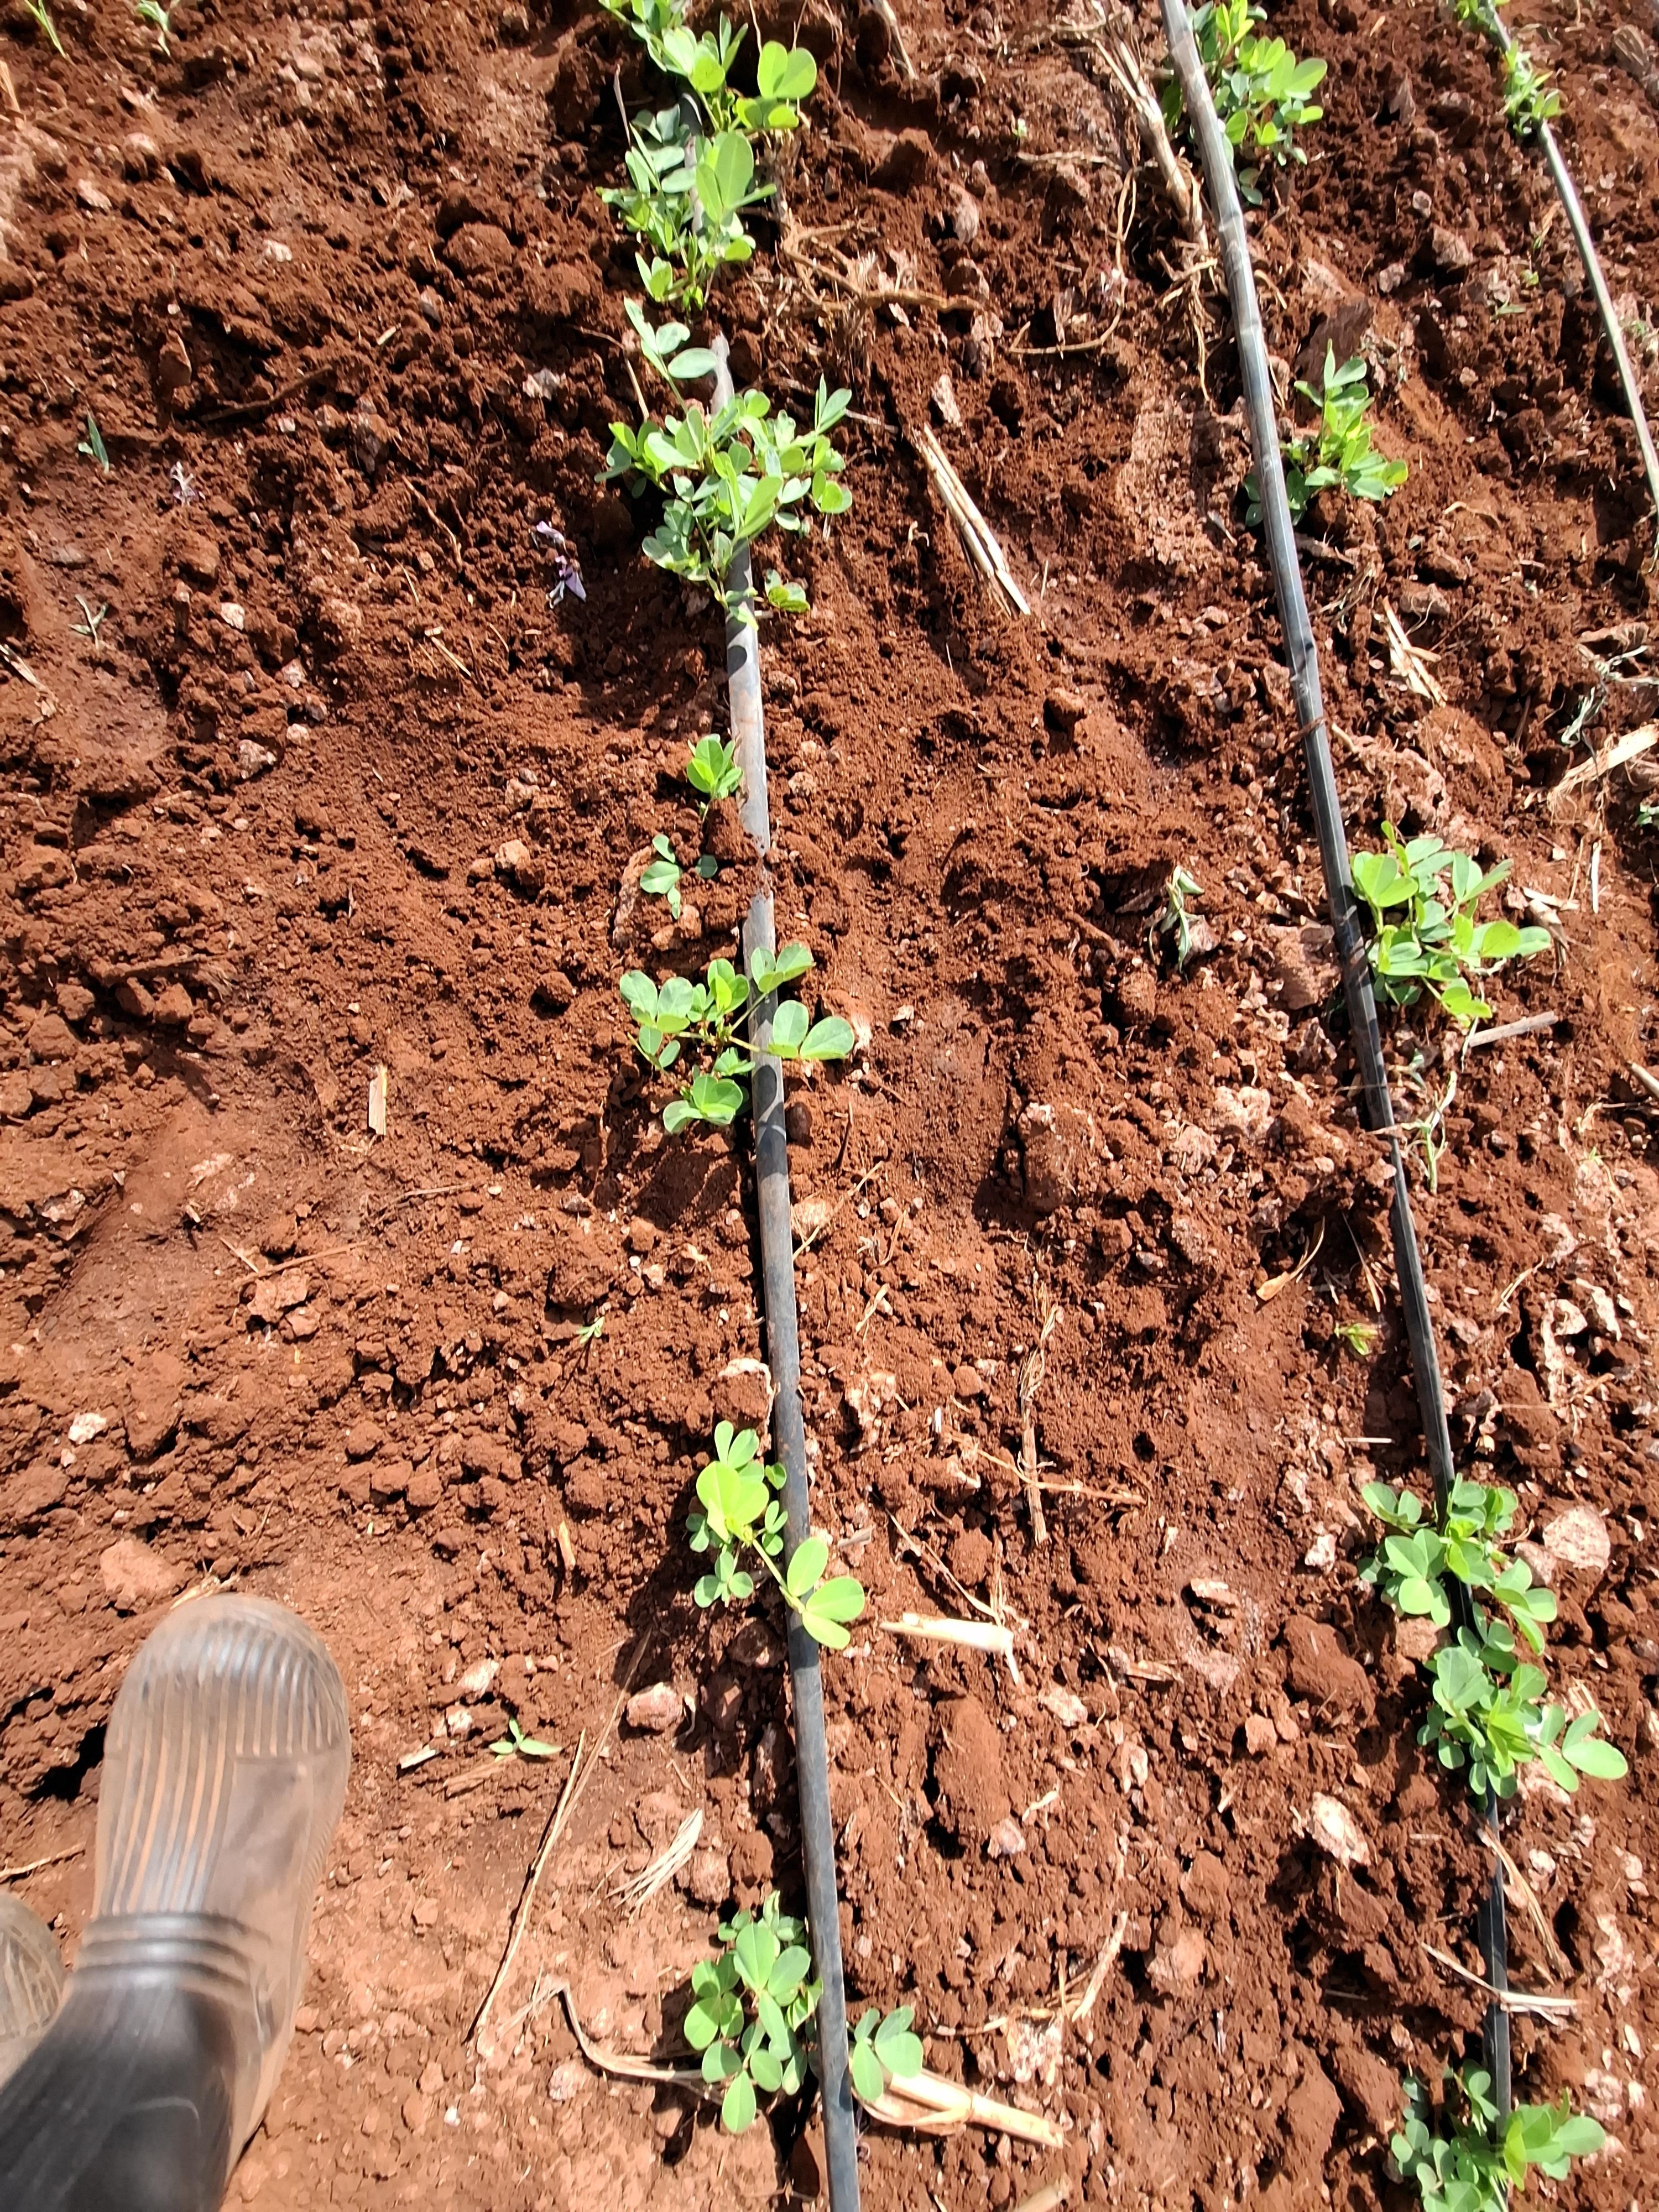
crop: groundnut
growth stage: vegetative
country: Kenya
